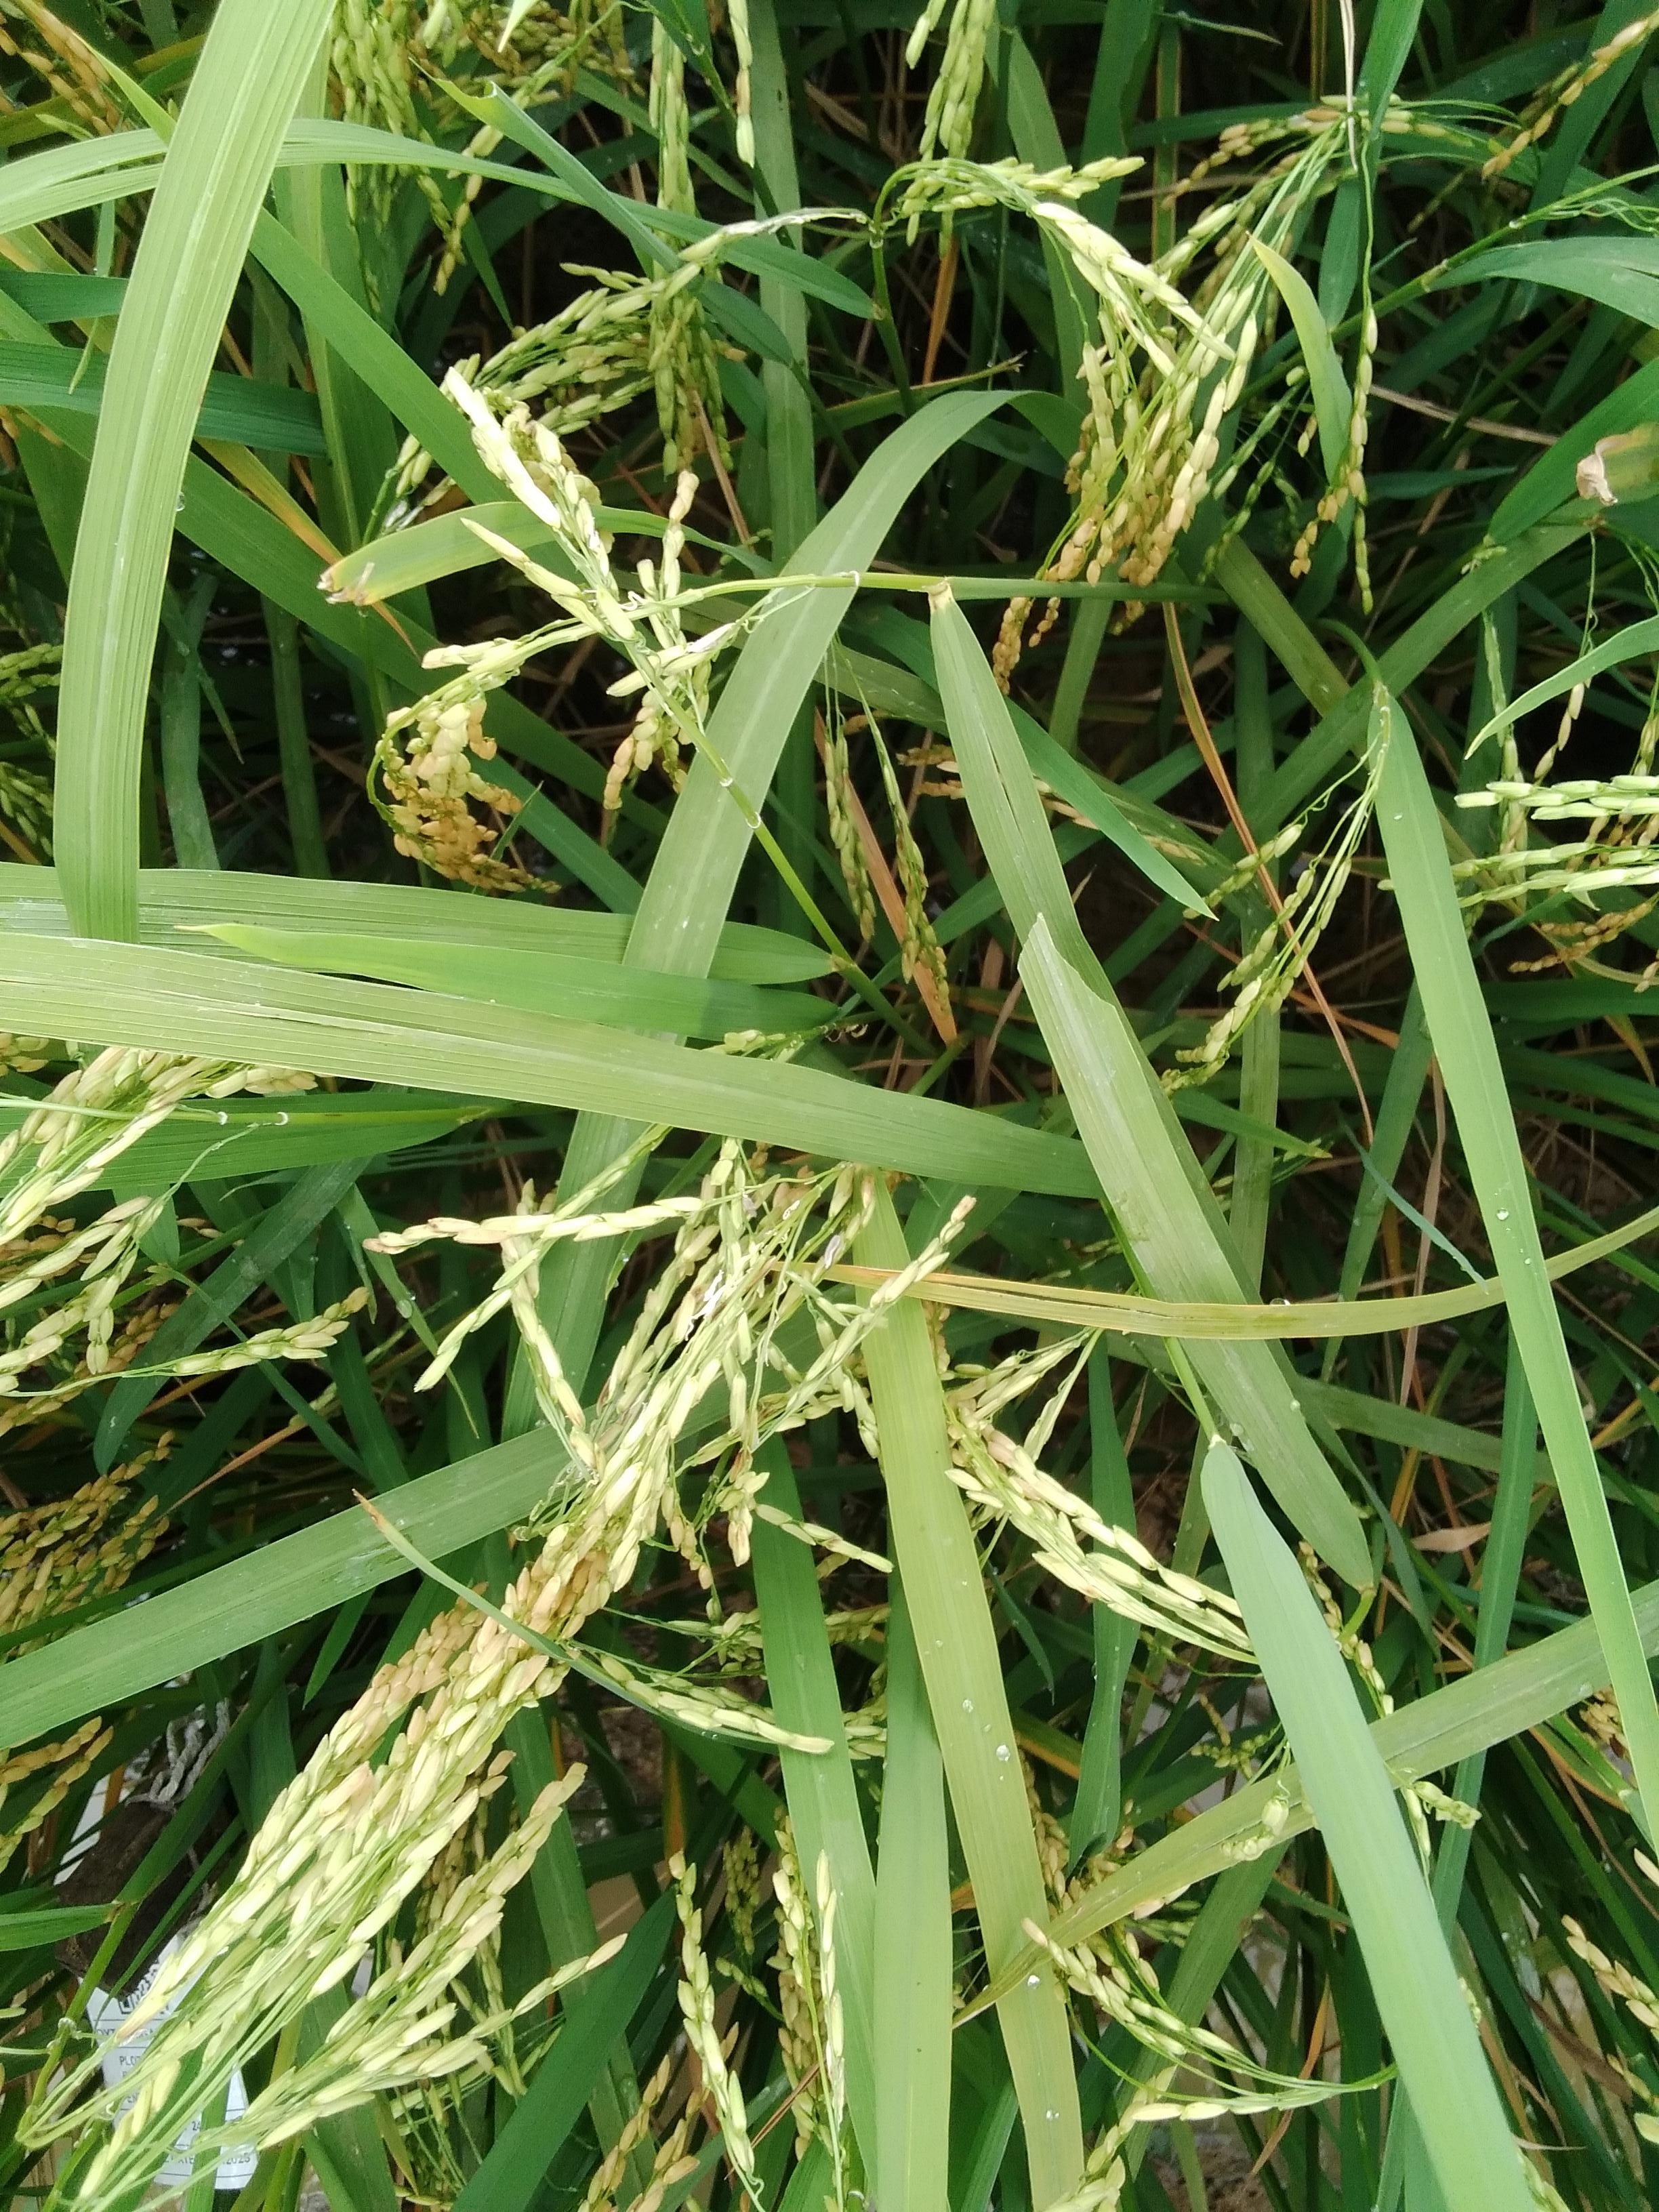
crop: rice
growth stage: ripening
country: Nigeria
